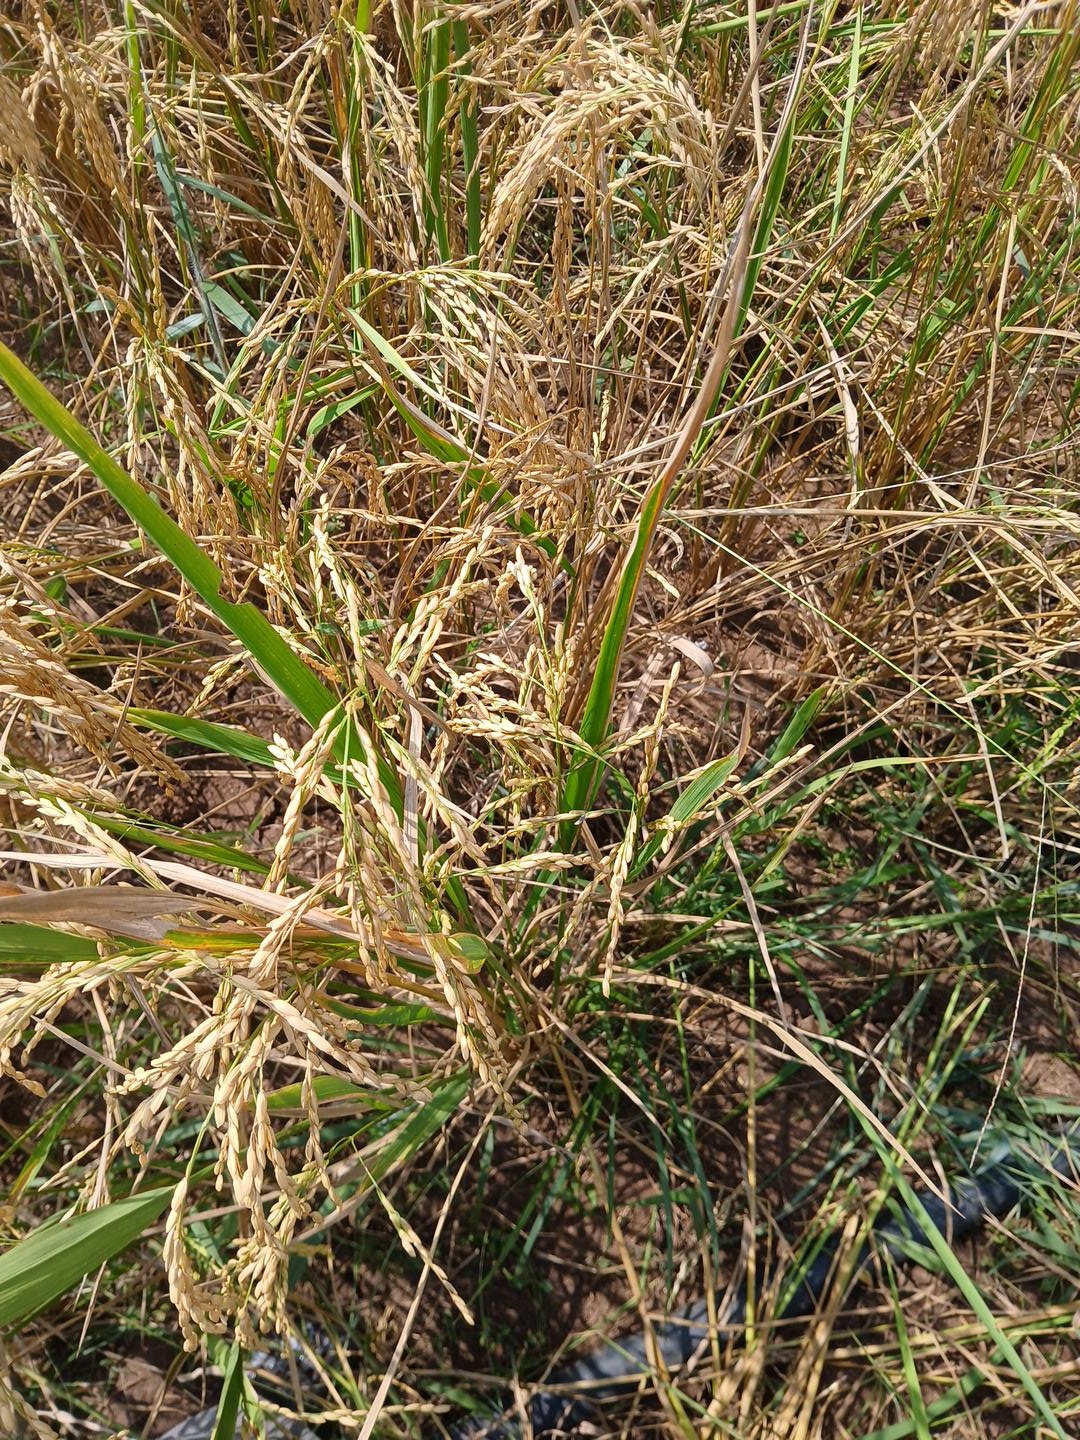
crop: rice
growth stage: senescence
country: Côte d'Ivoire
